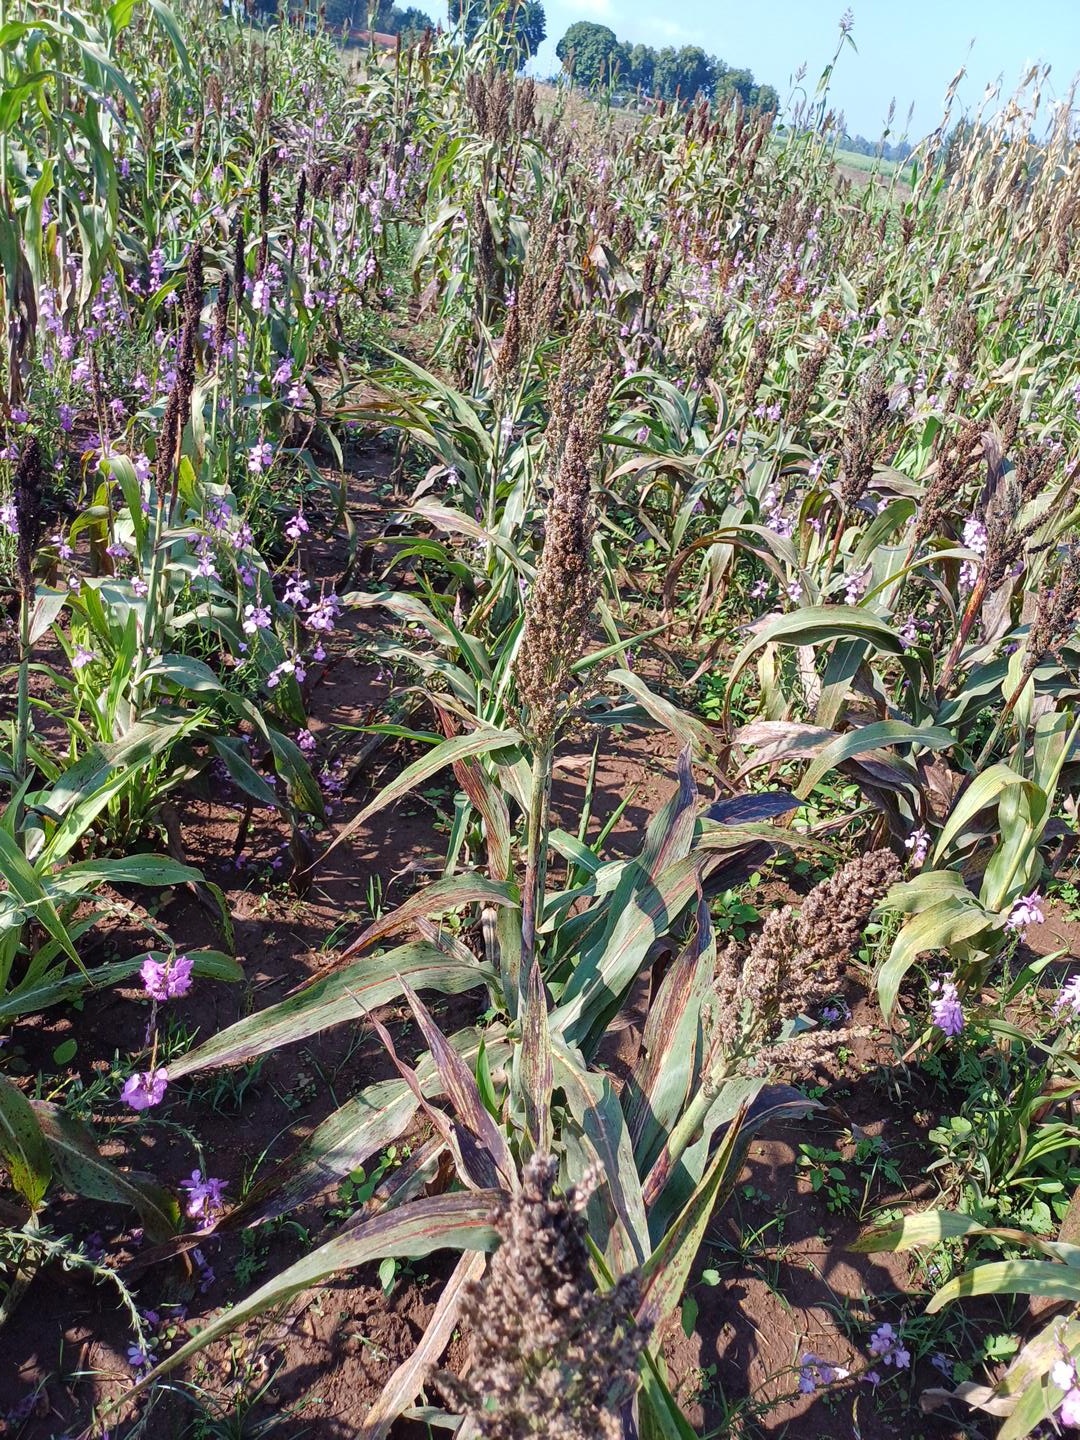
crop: sorghum
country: Kenya
